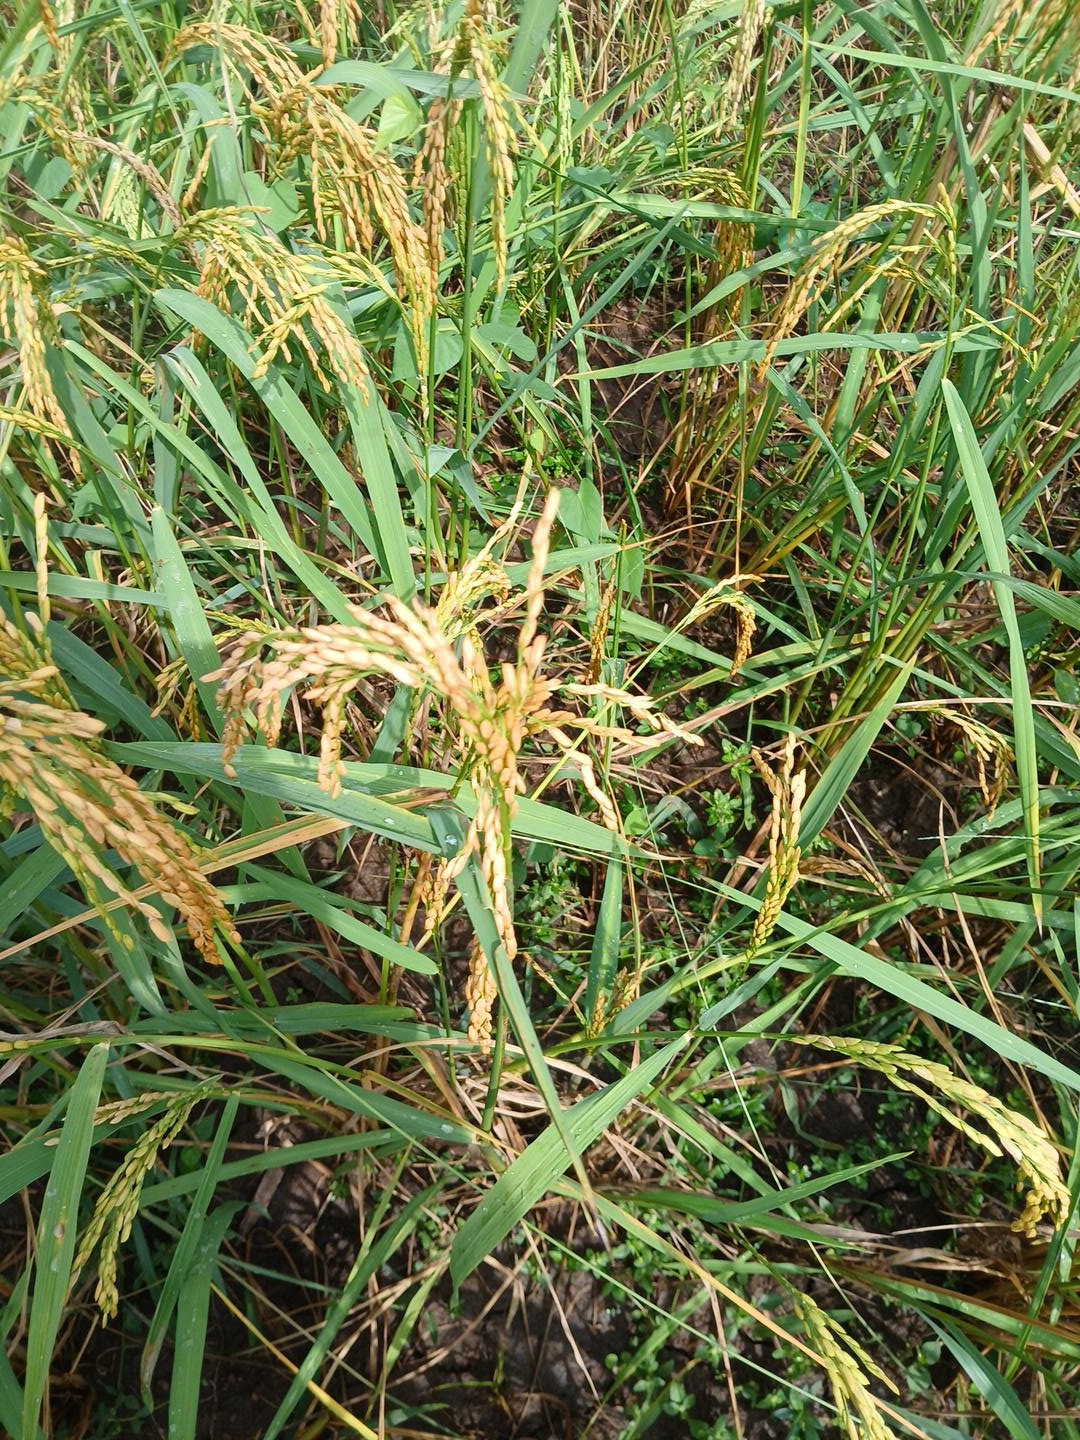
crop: rice
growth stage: ripening
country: Côte d'Ivoire
